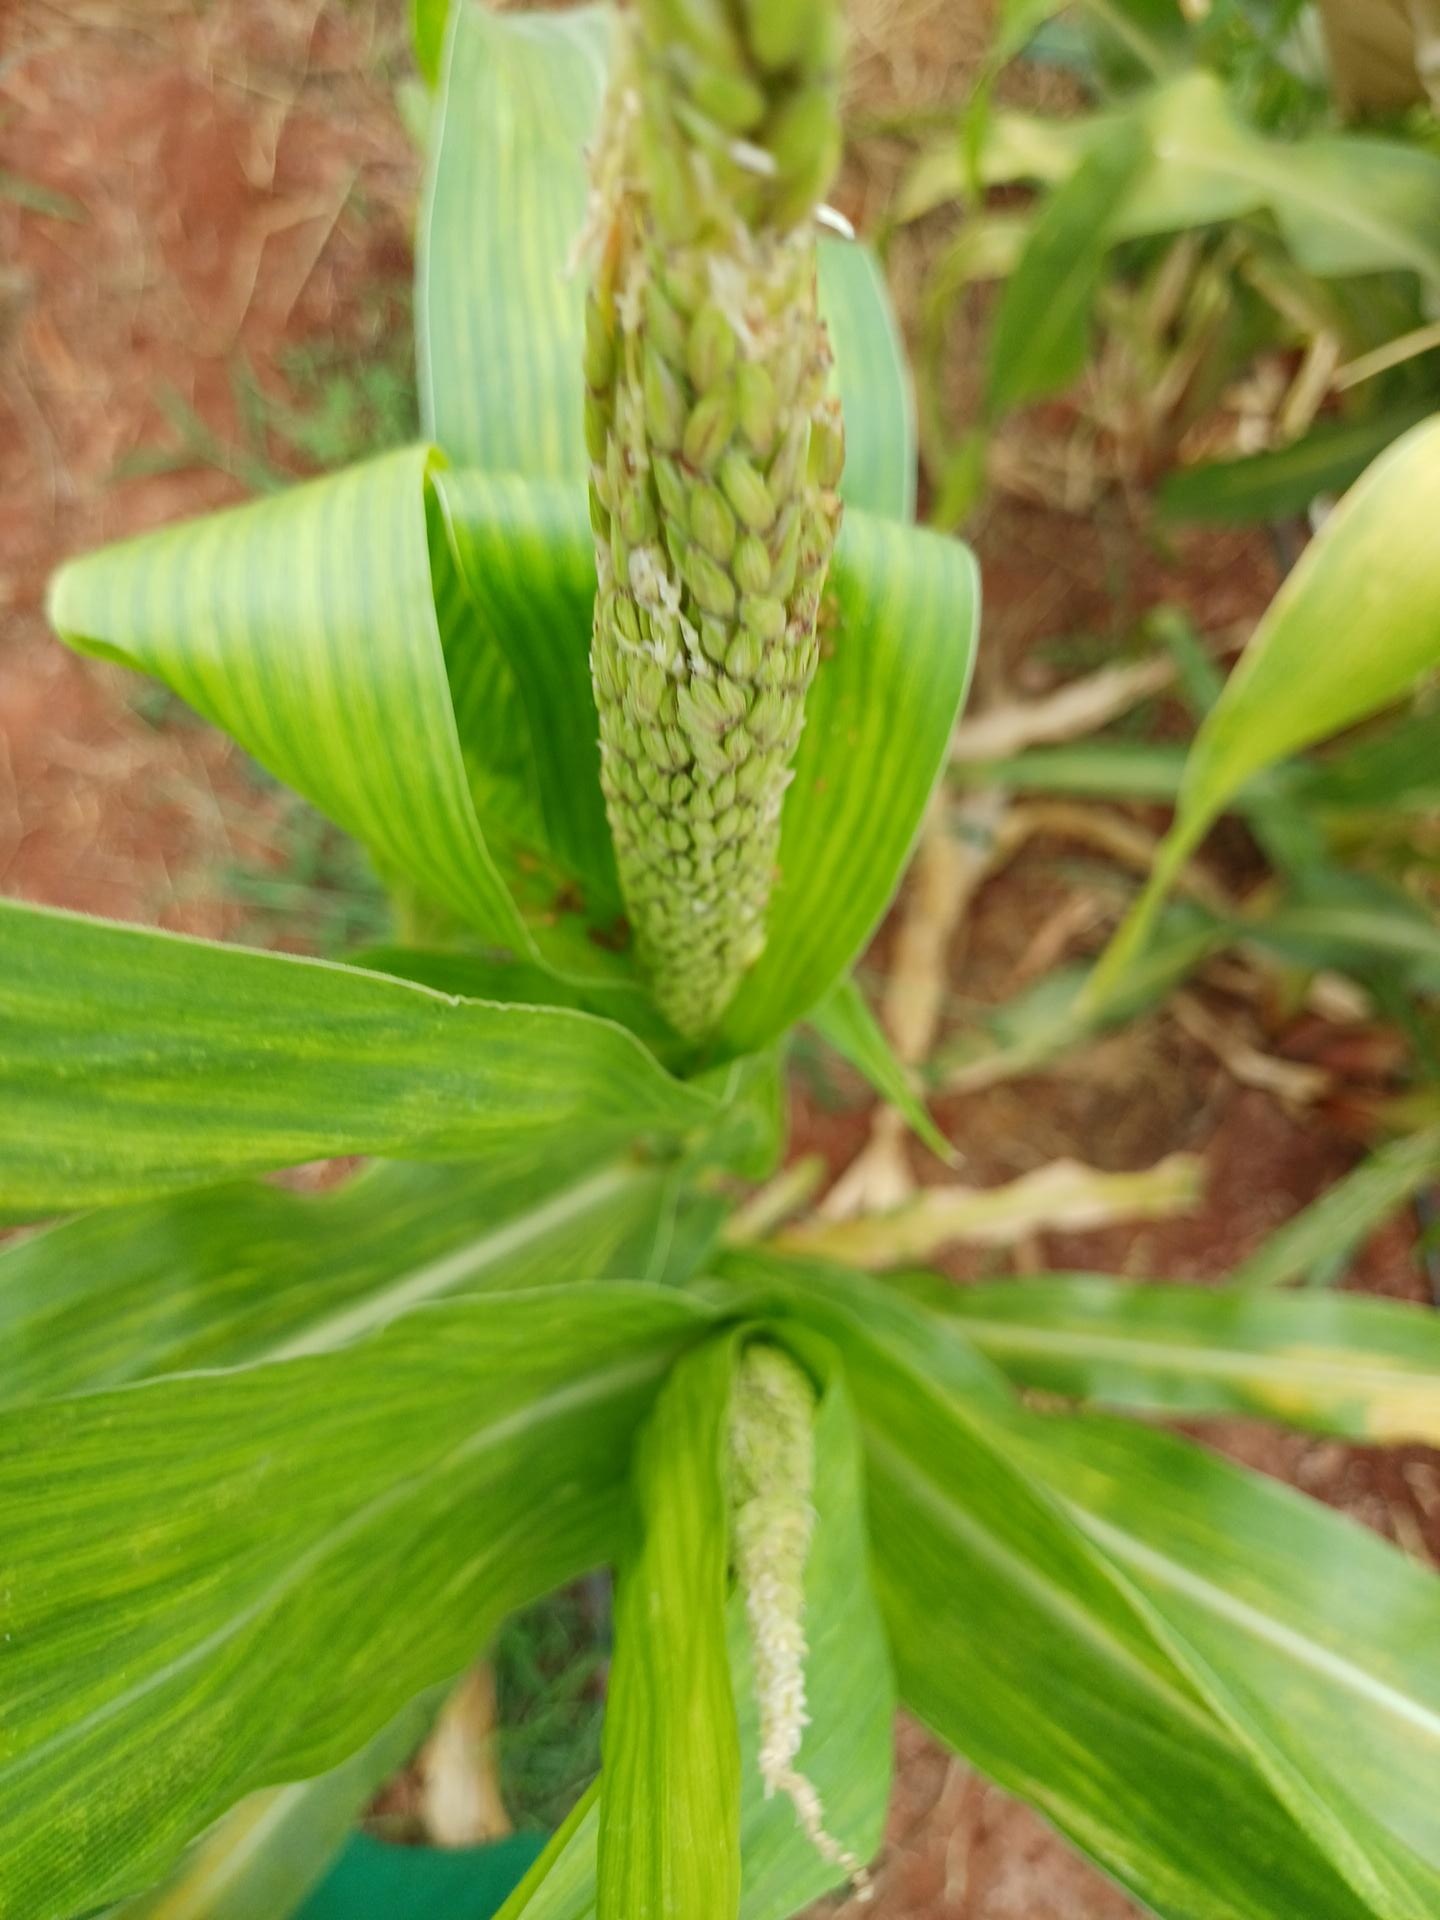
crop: maize
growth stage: flowering
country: Kenya
